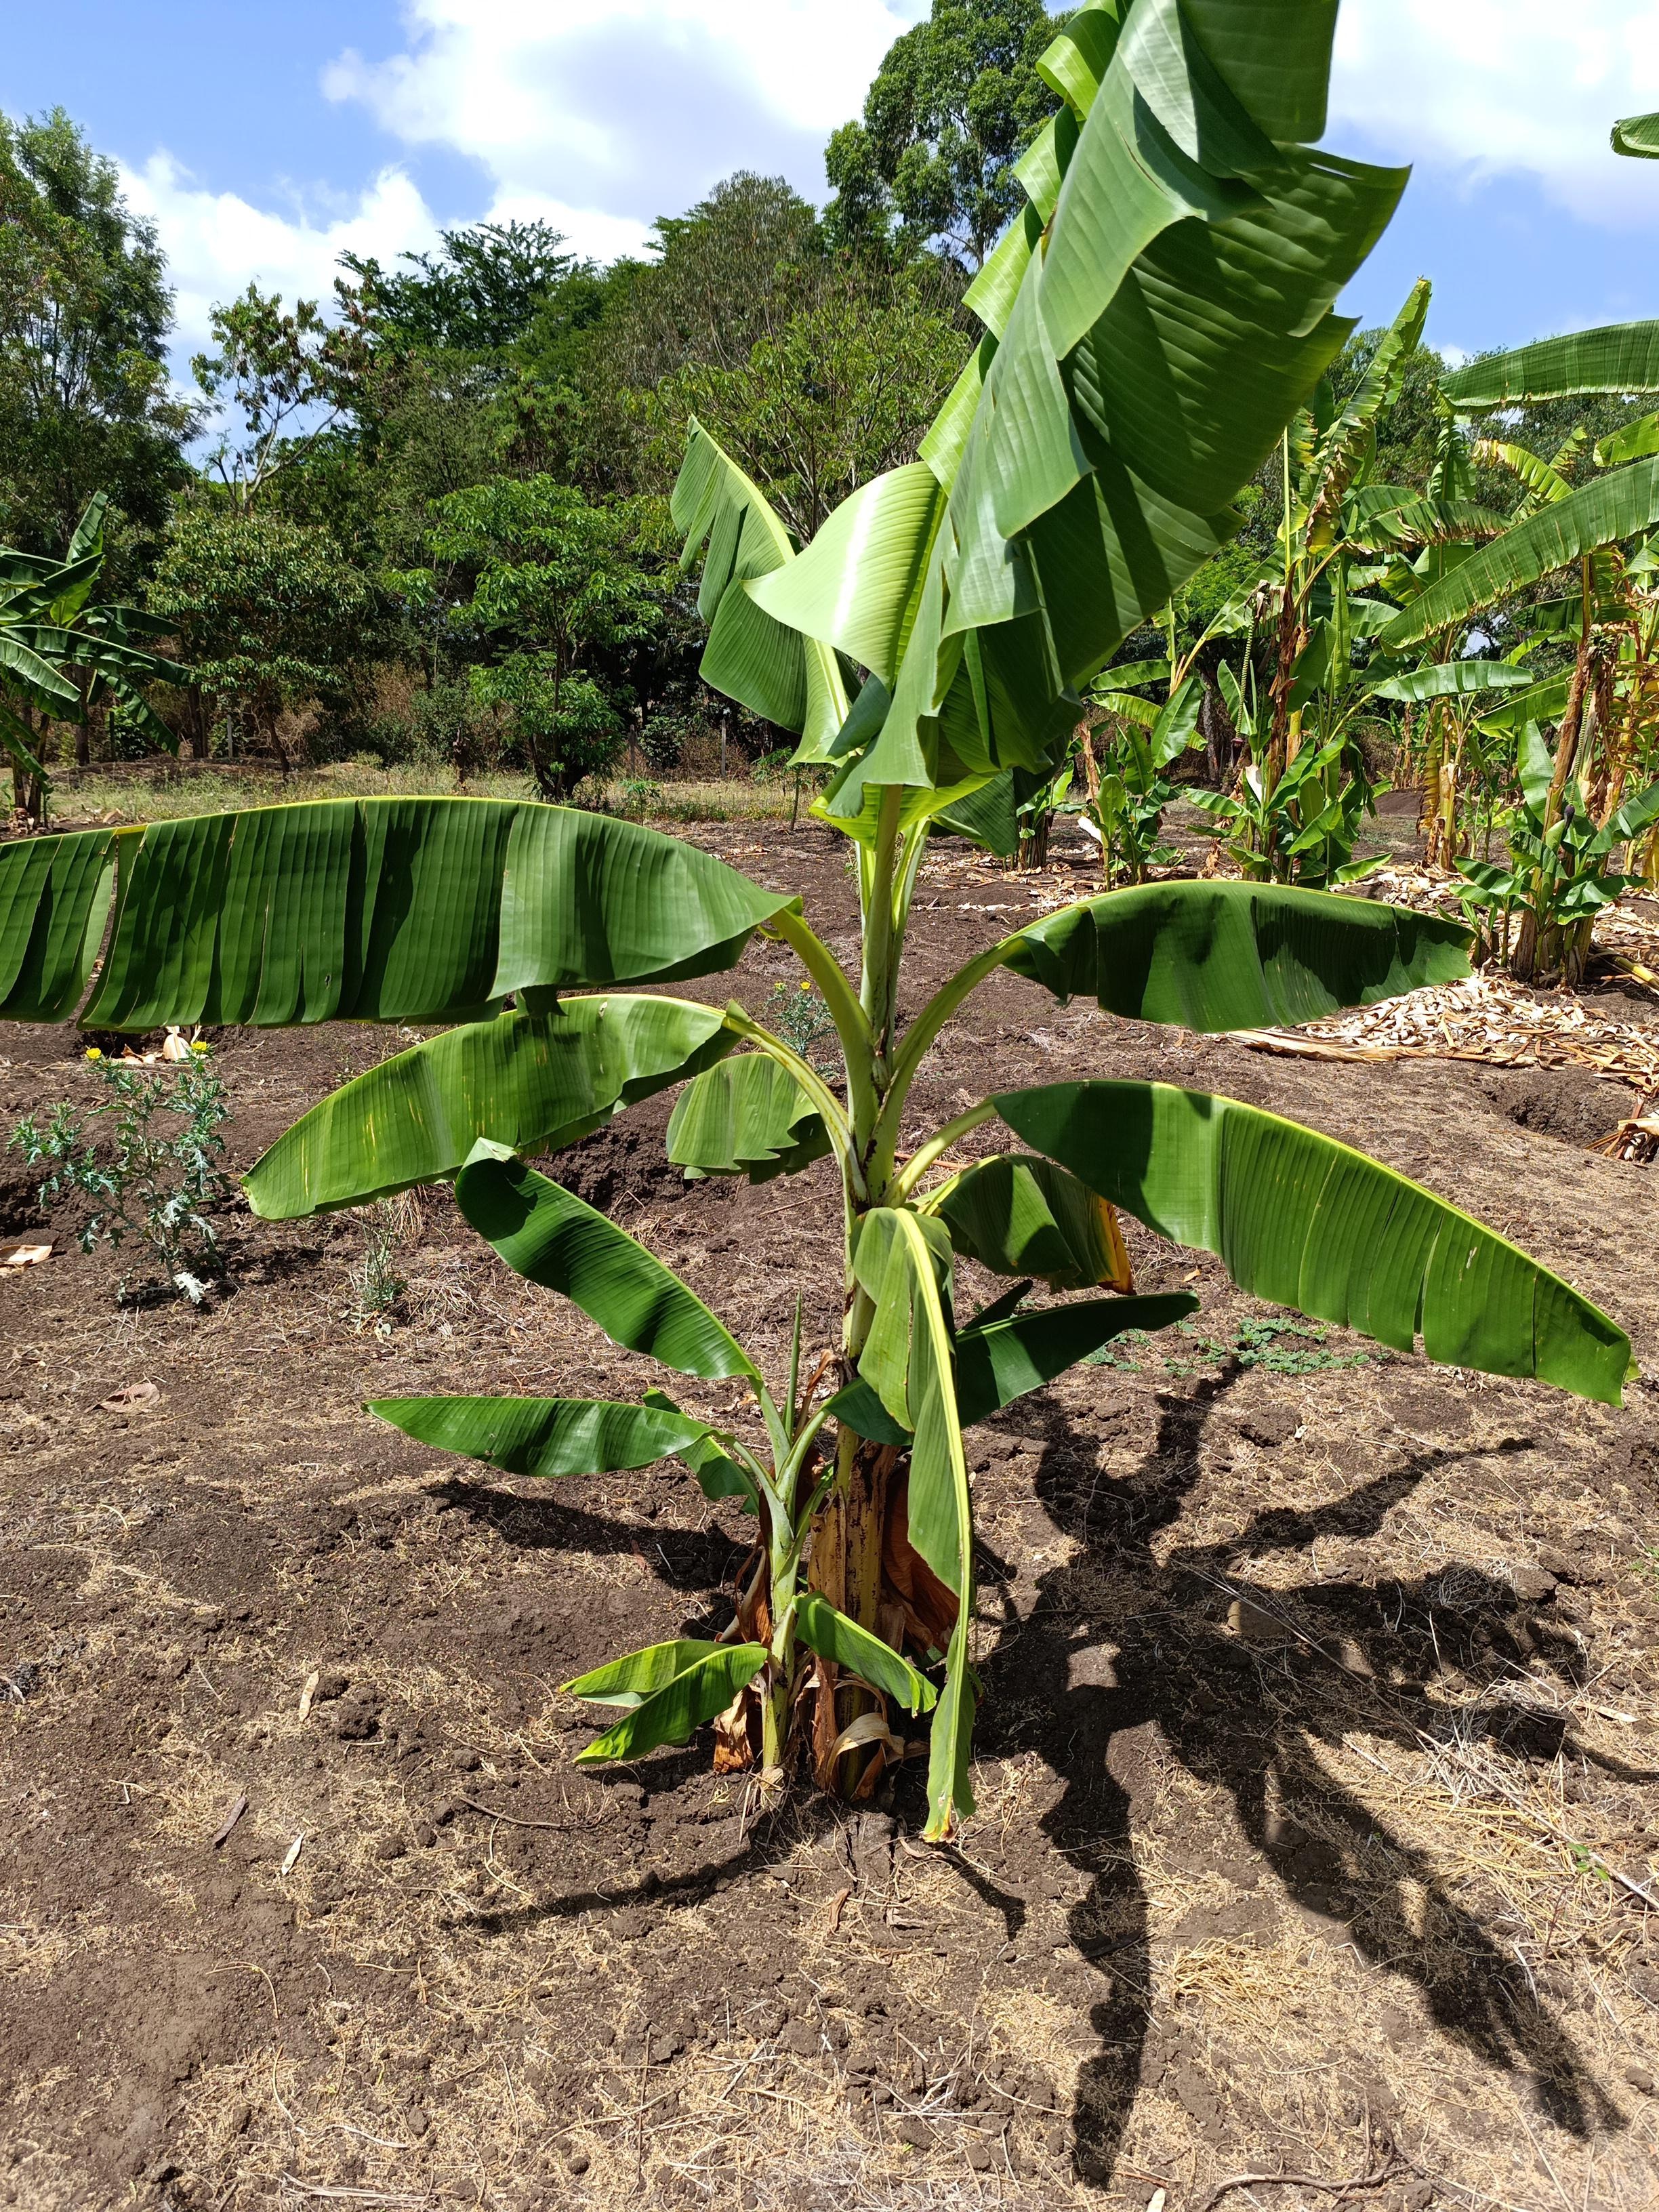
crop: banana
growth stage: vegetative
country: Tanzania
